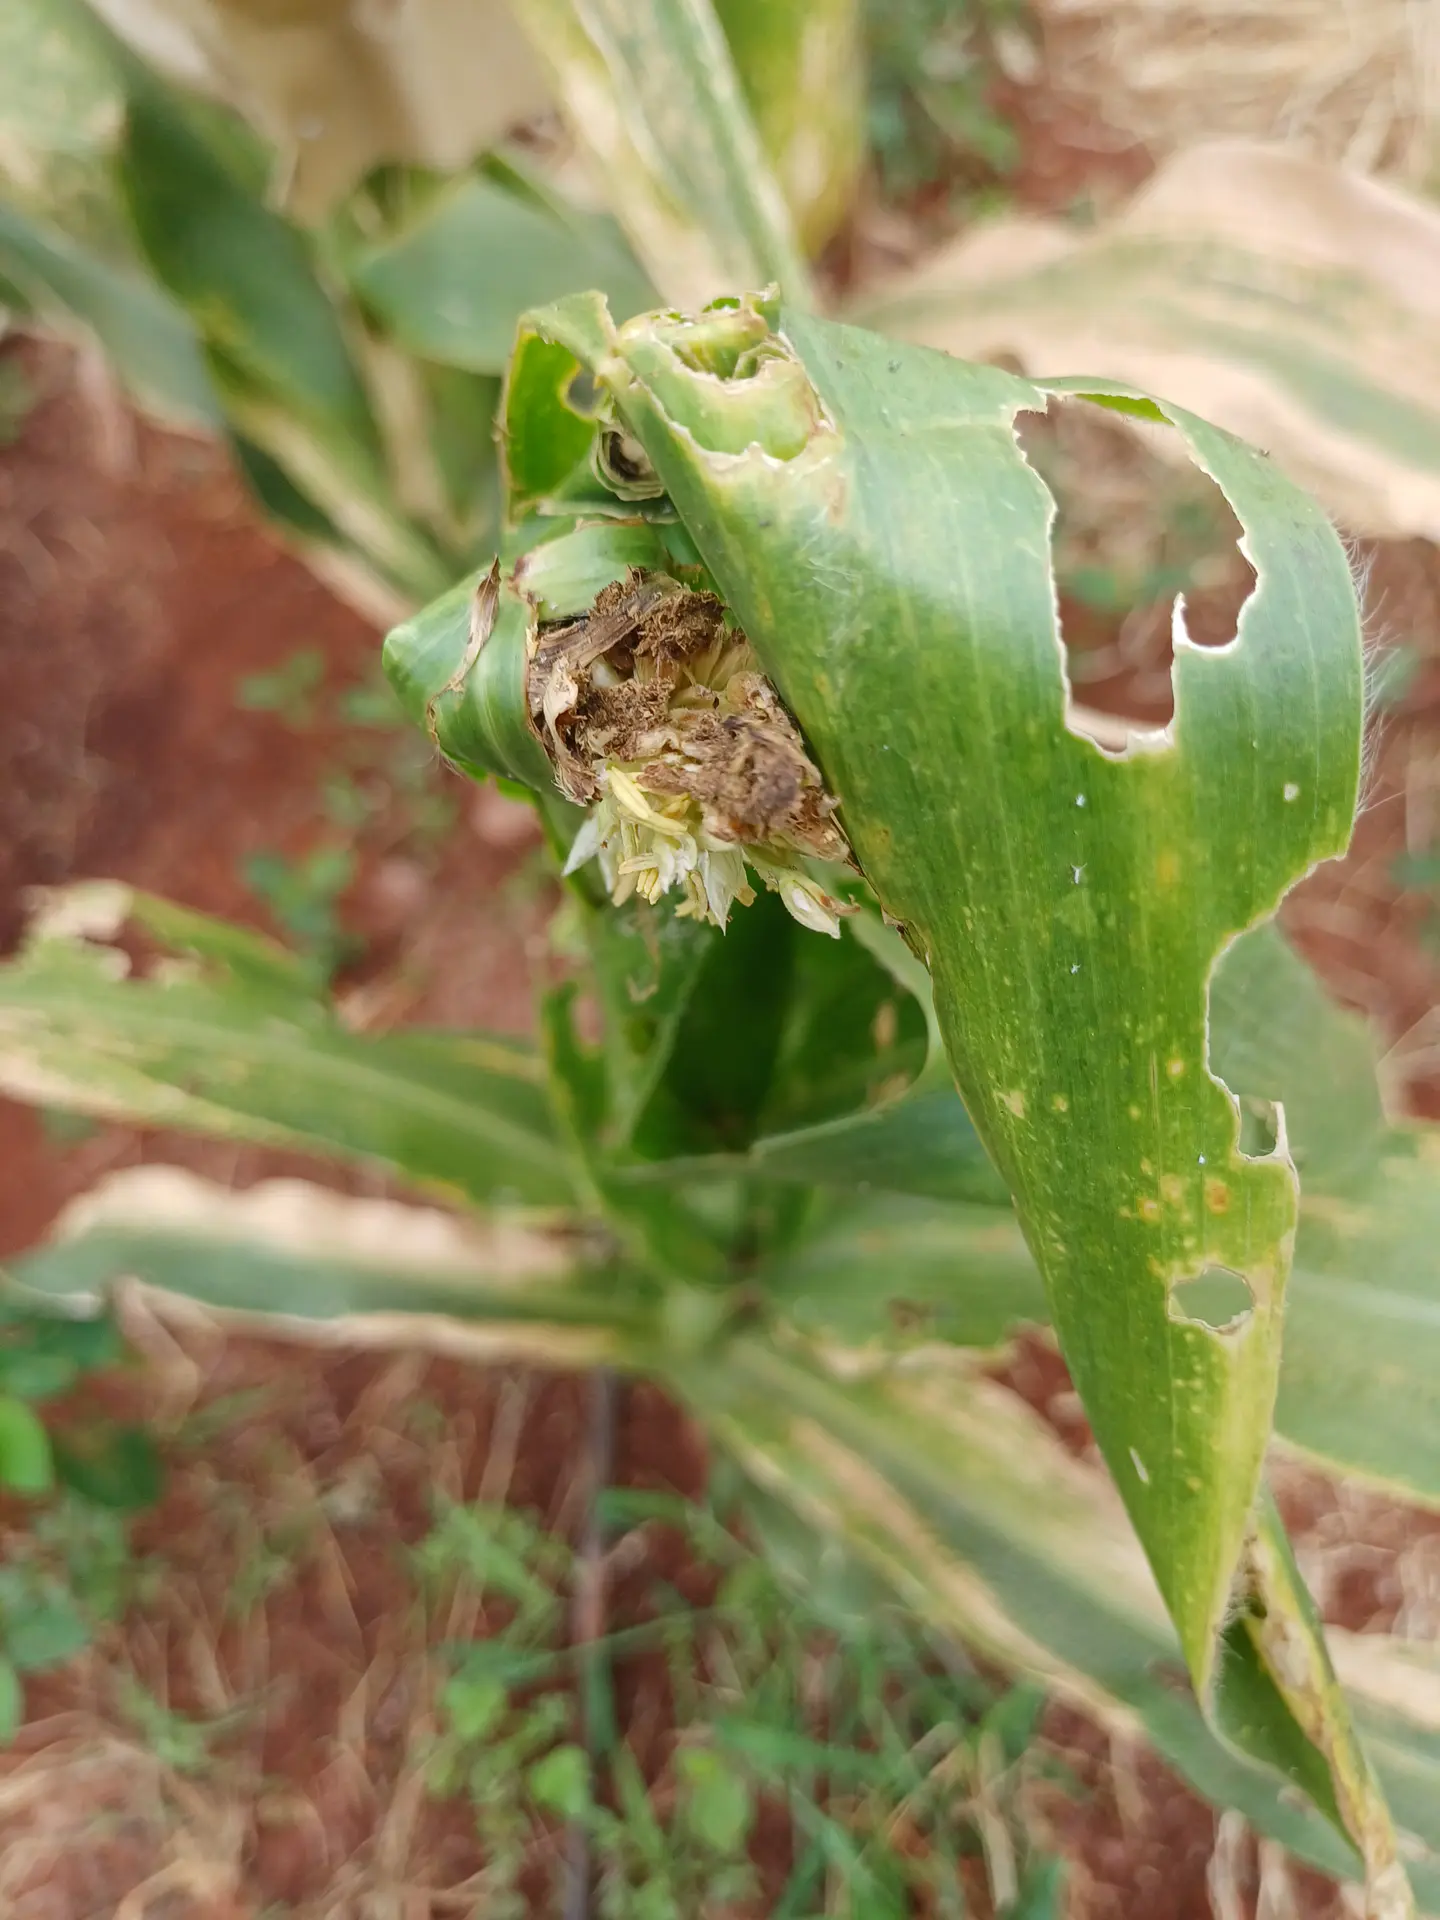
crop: maize
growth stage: flowering
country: Kenya
